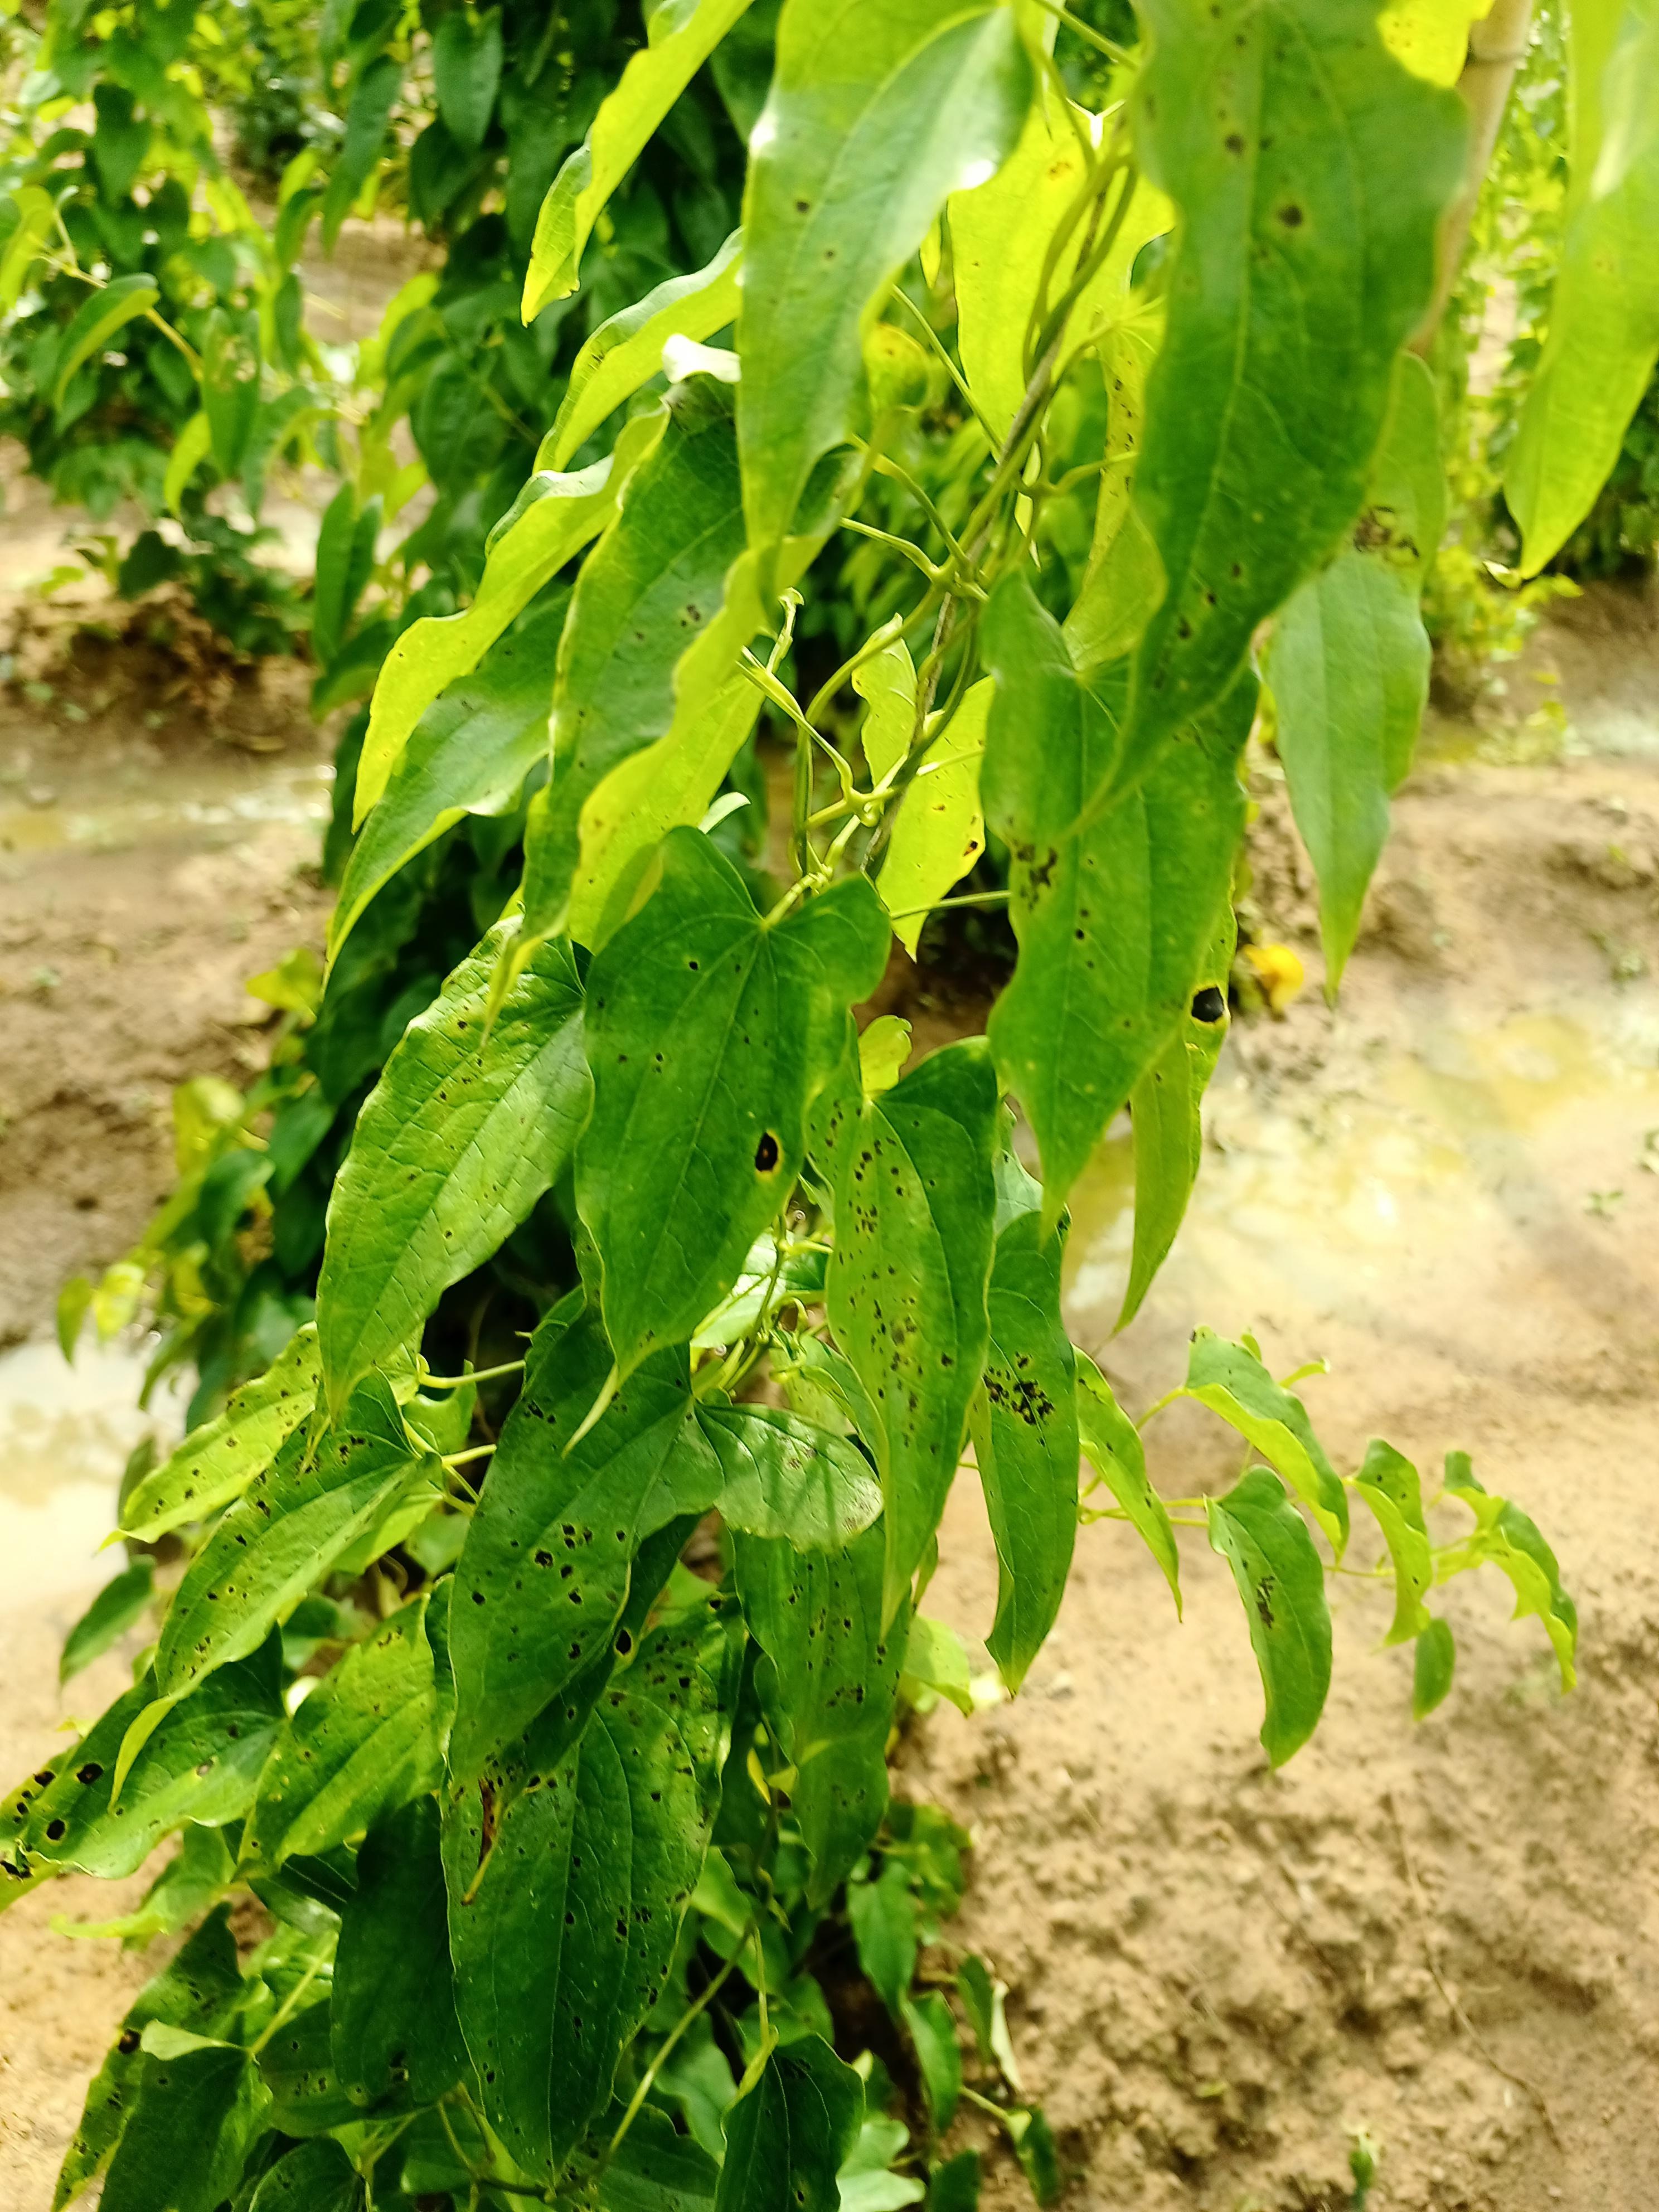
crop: yam
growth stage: vegetative
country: Nigeria
